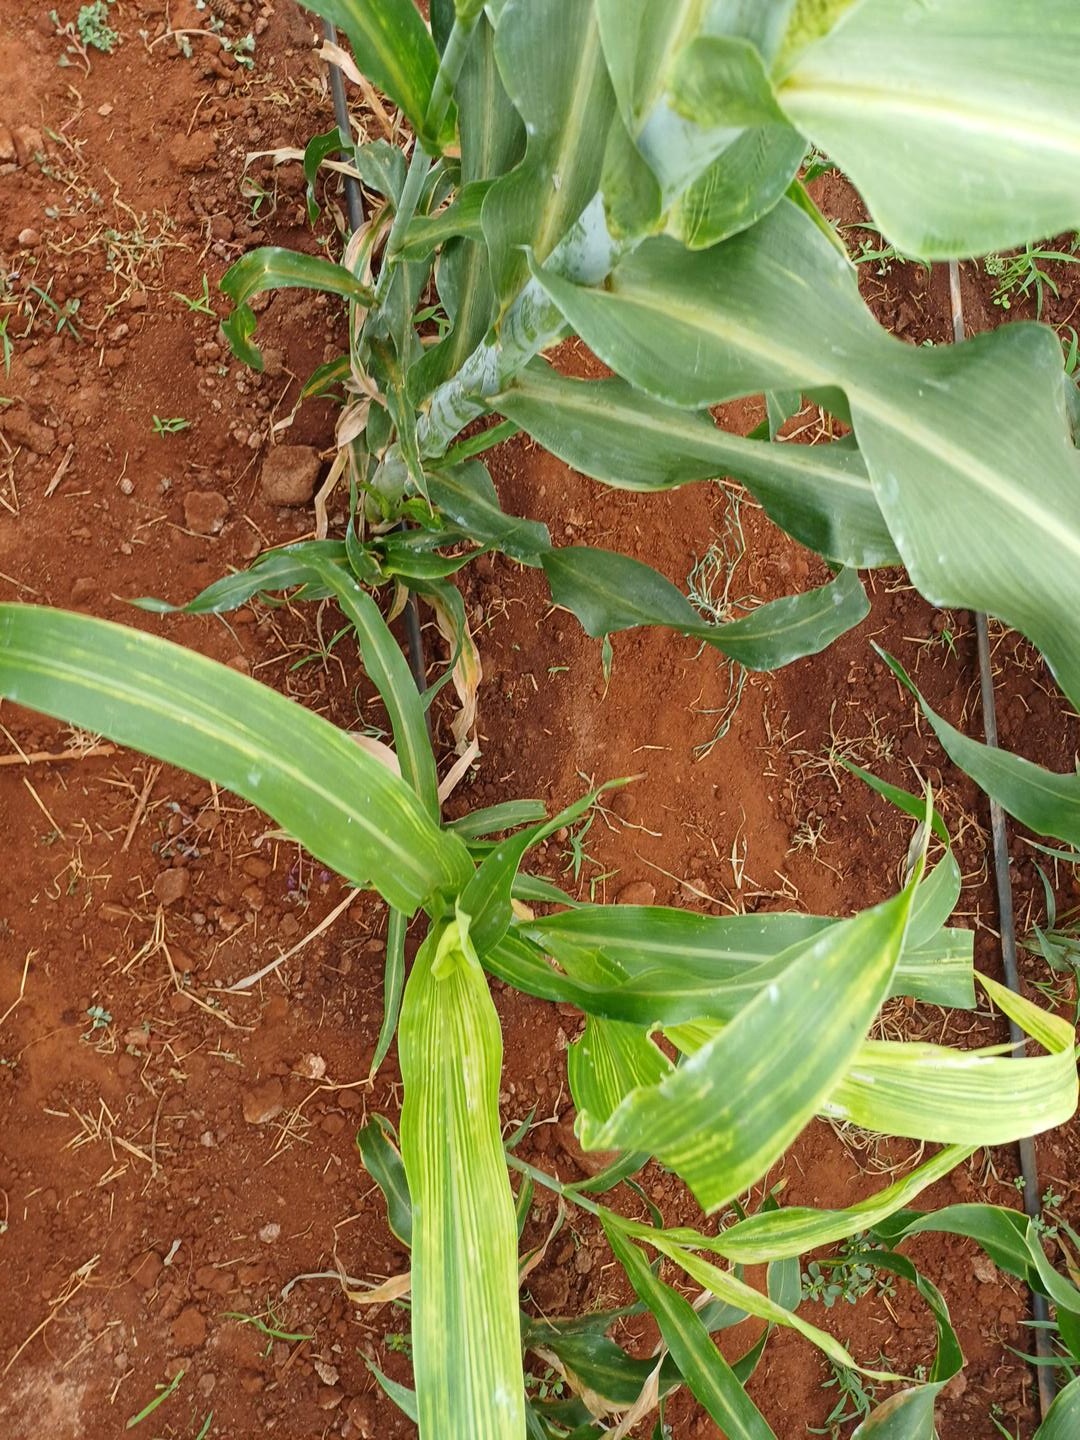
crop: sorghum
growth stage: heading tuber
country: Kenya
